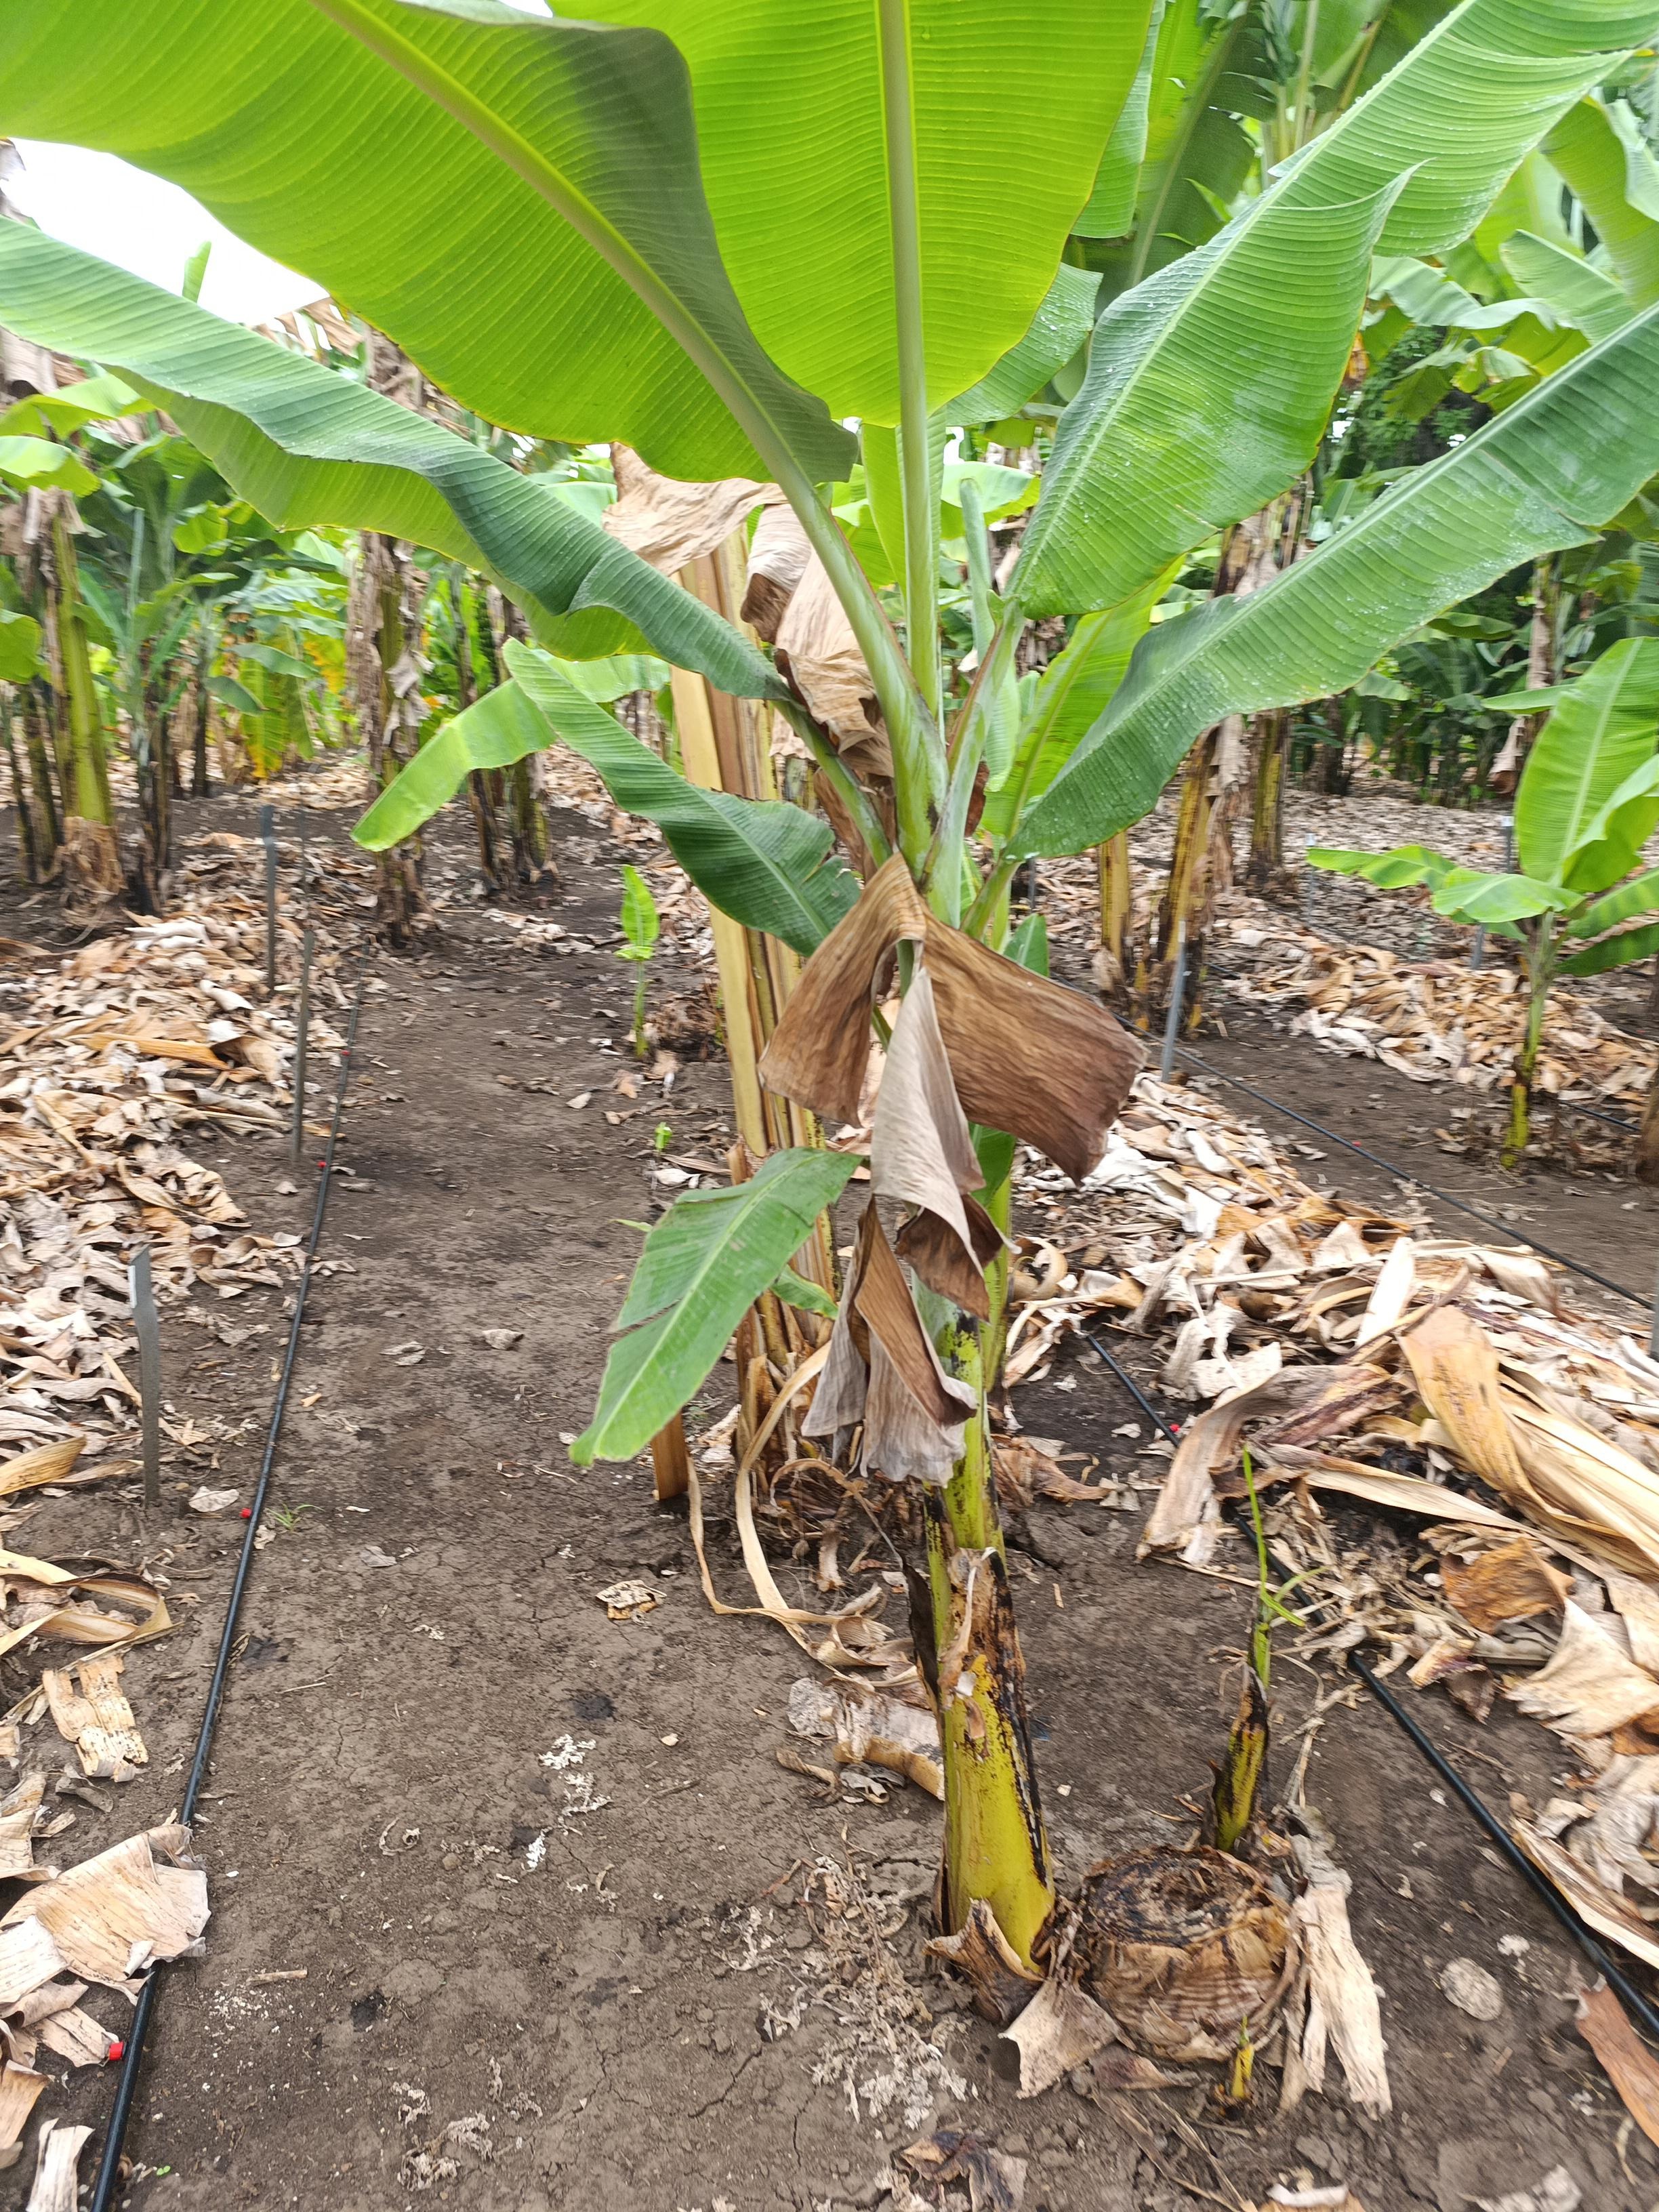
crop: banana
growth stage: vegetative
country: Tanzania
